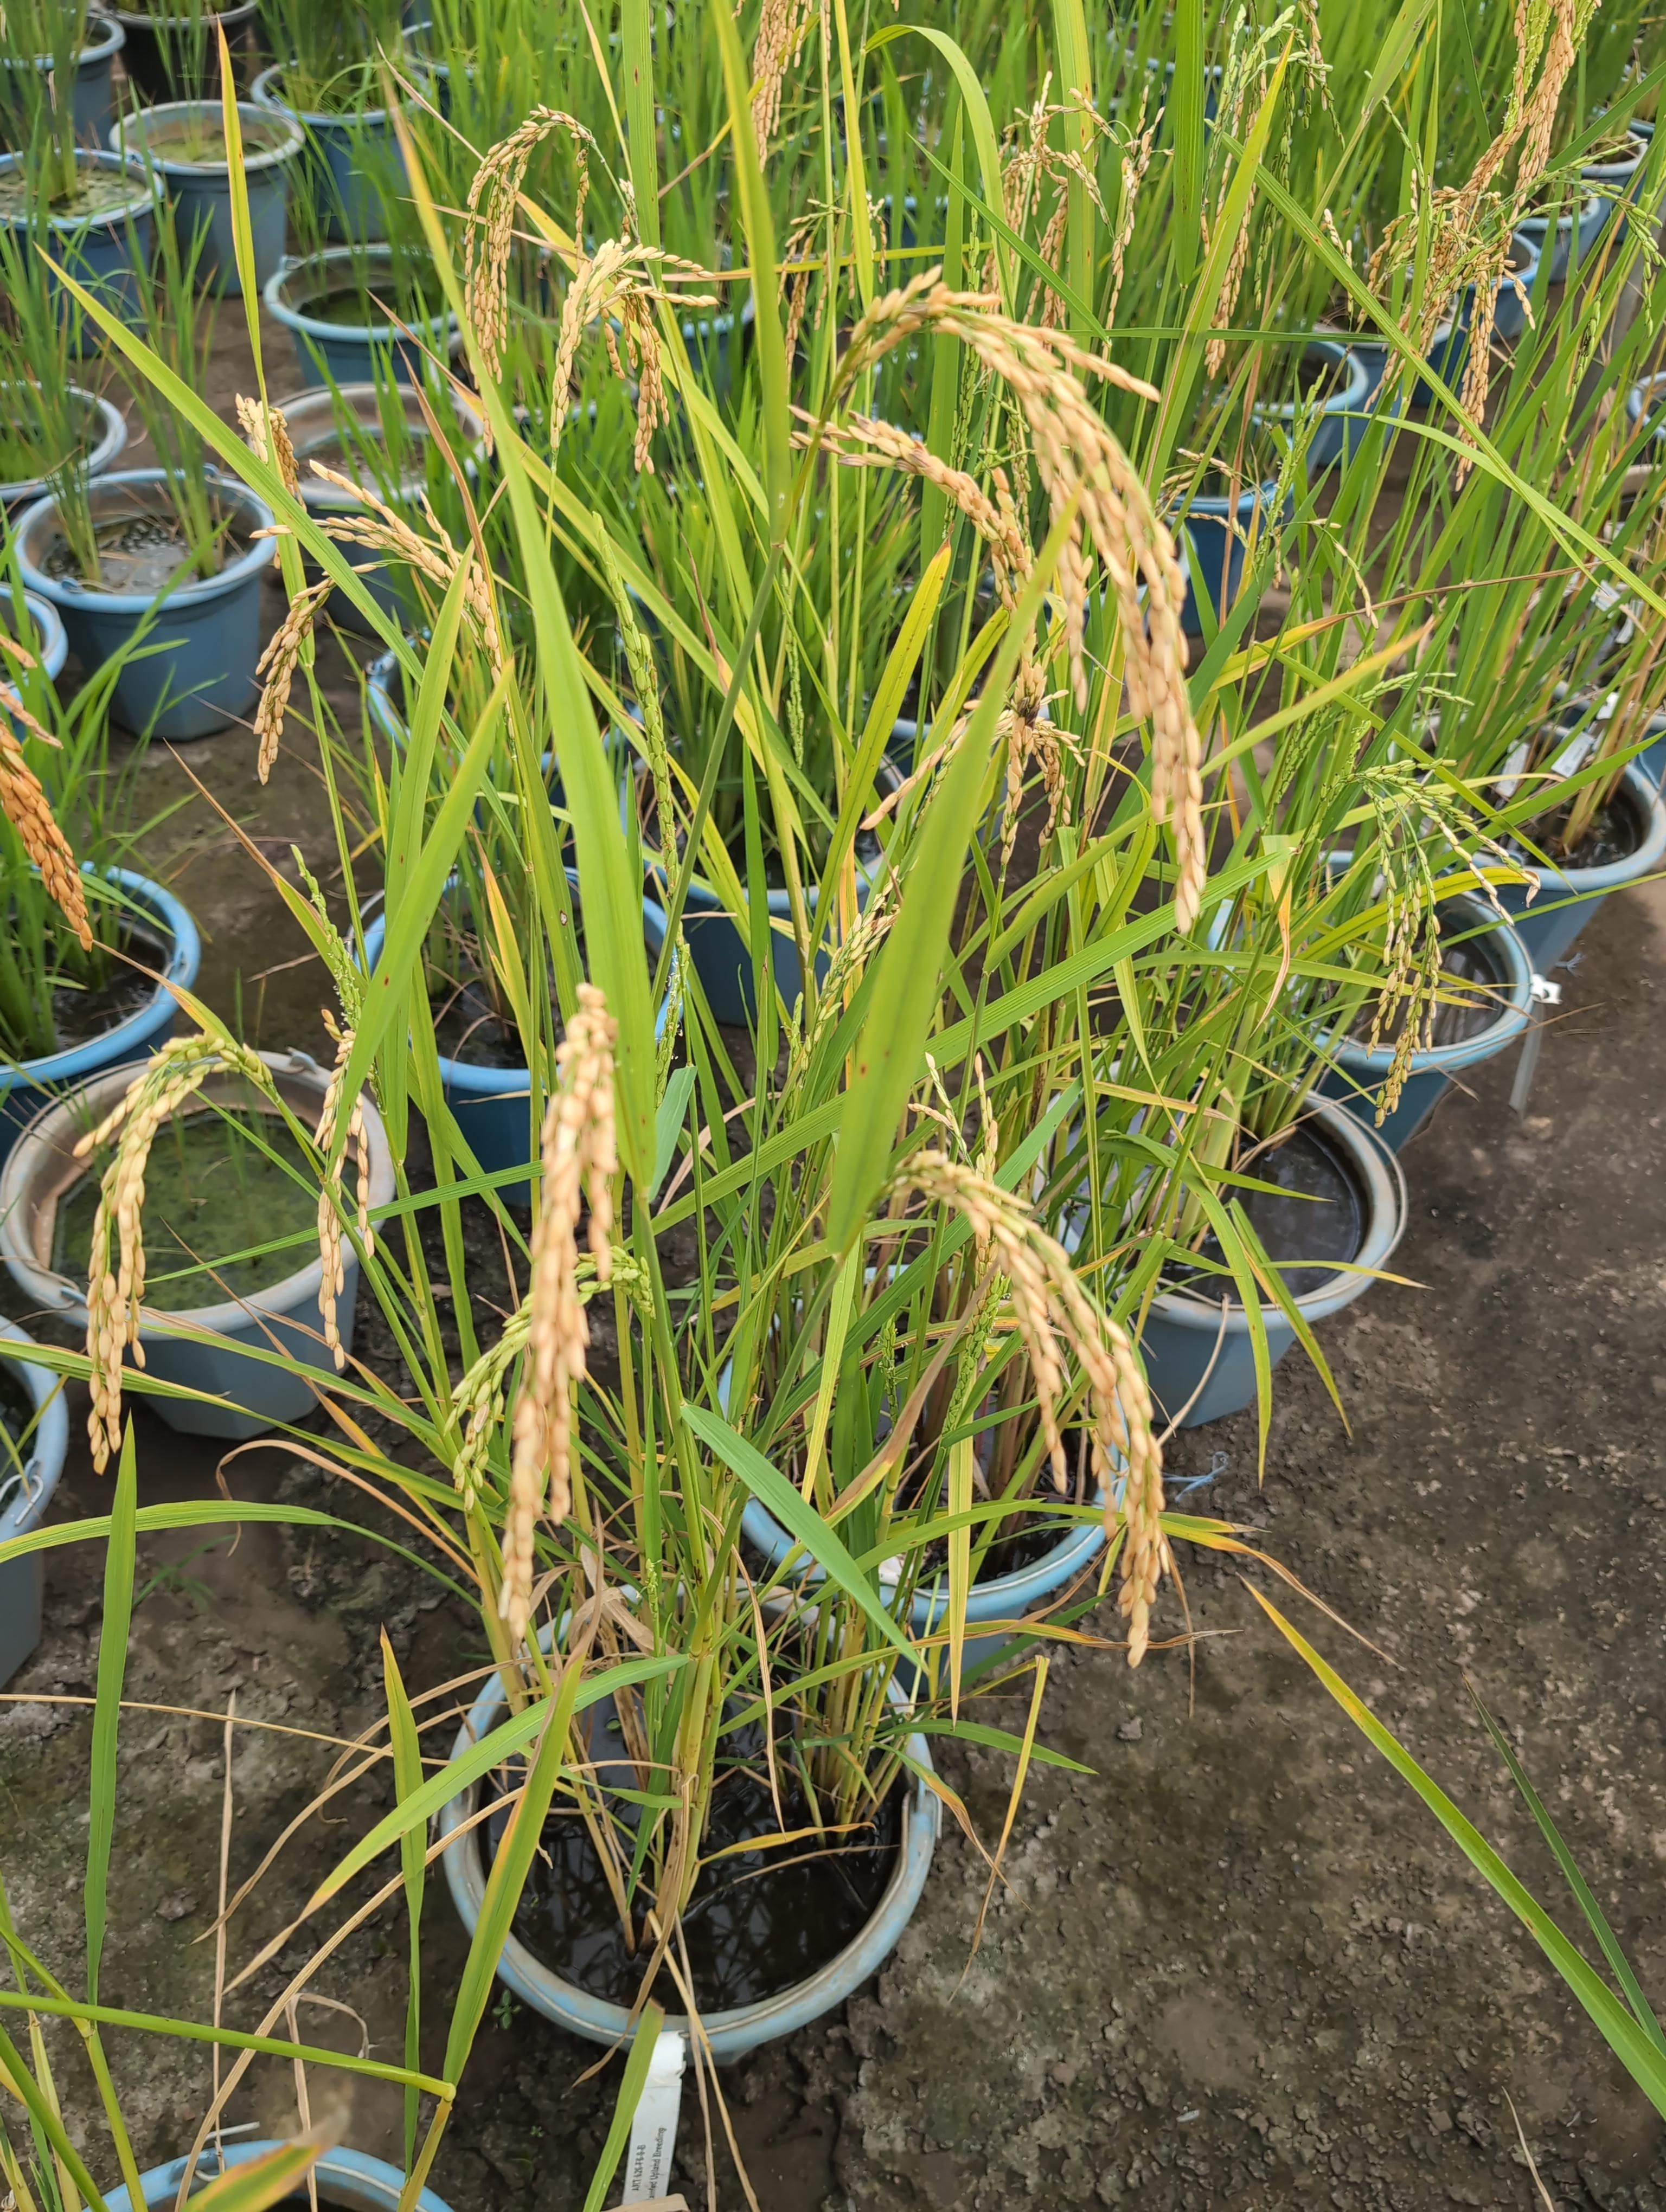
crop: rice
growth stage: ripening
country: Côte d'Ivoire
